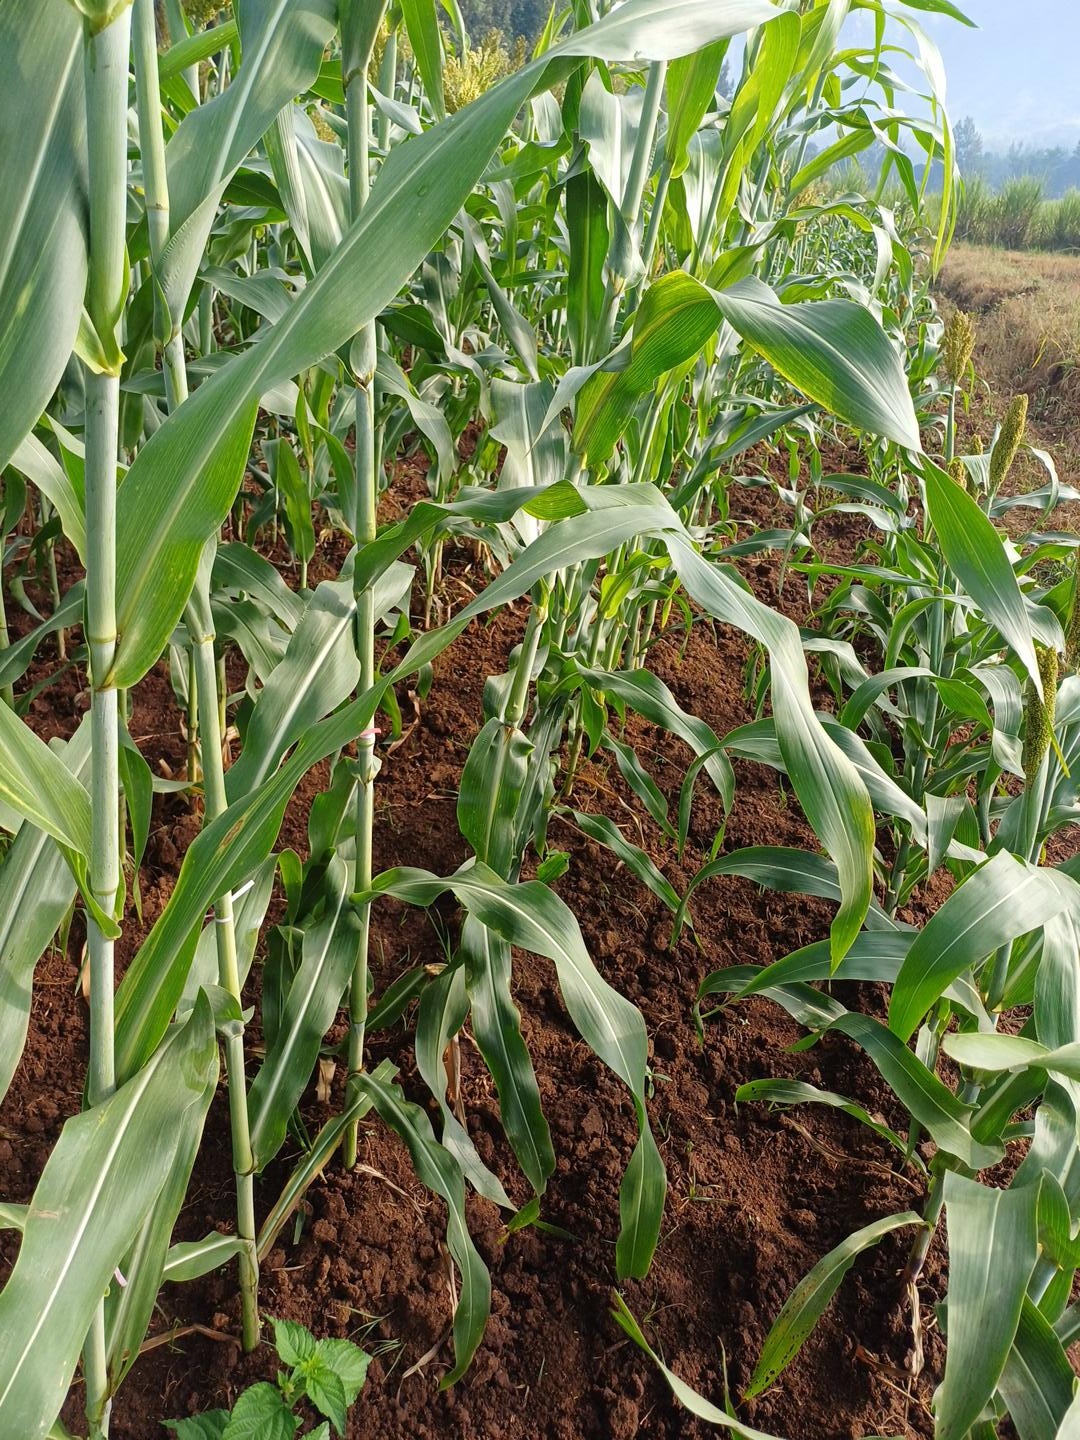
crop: sorghum
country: Kenya
